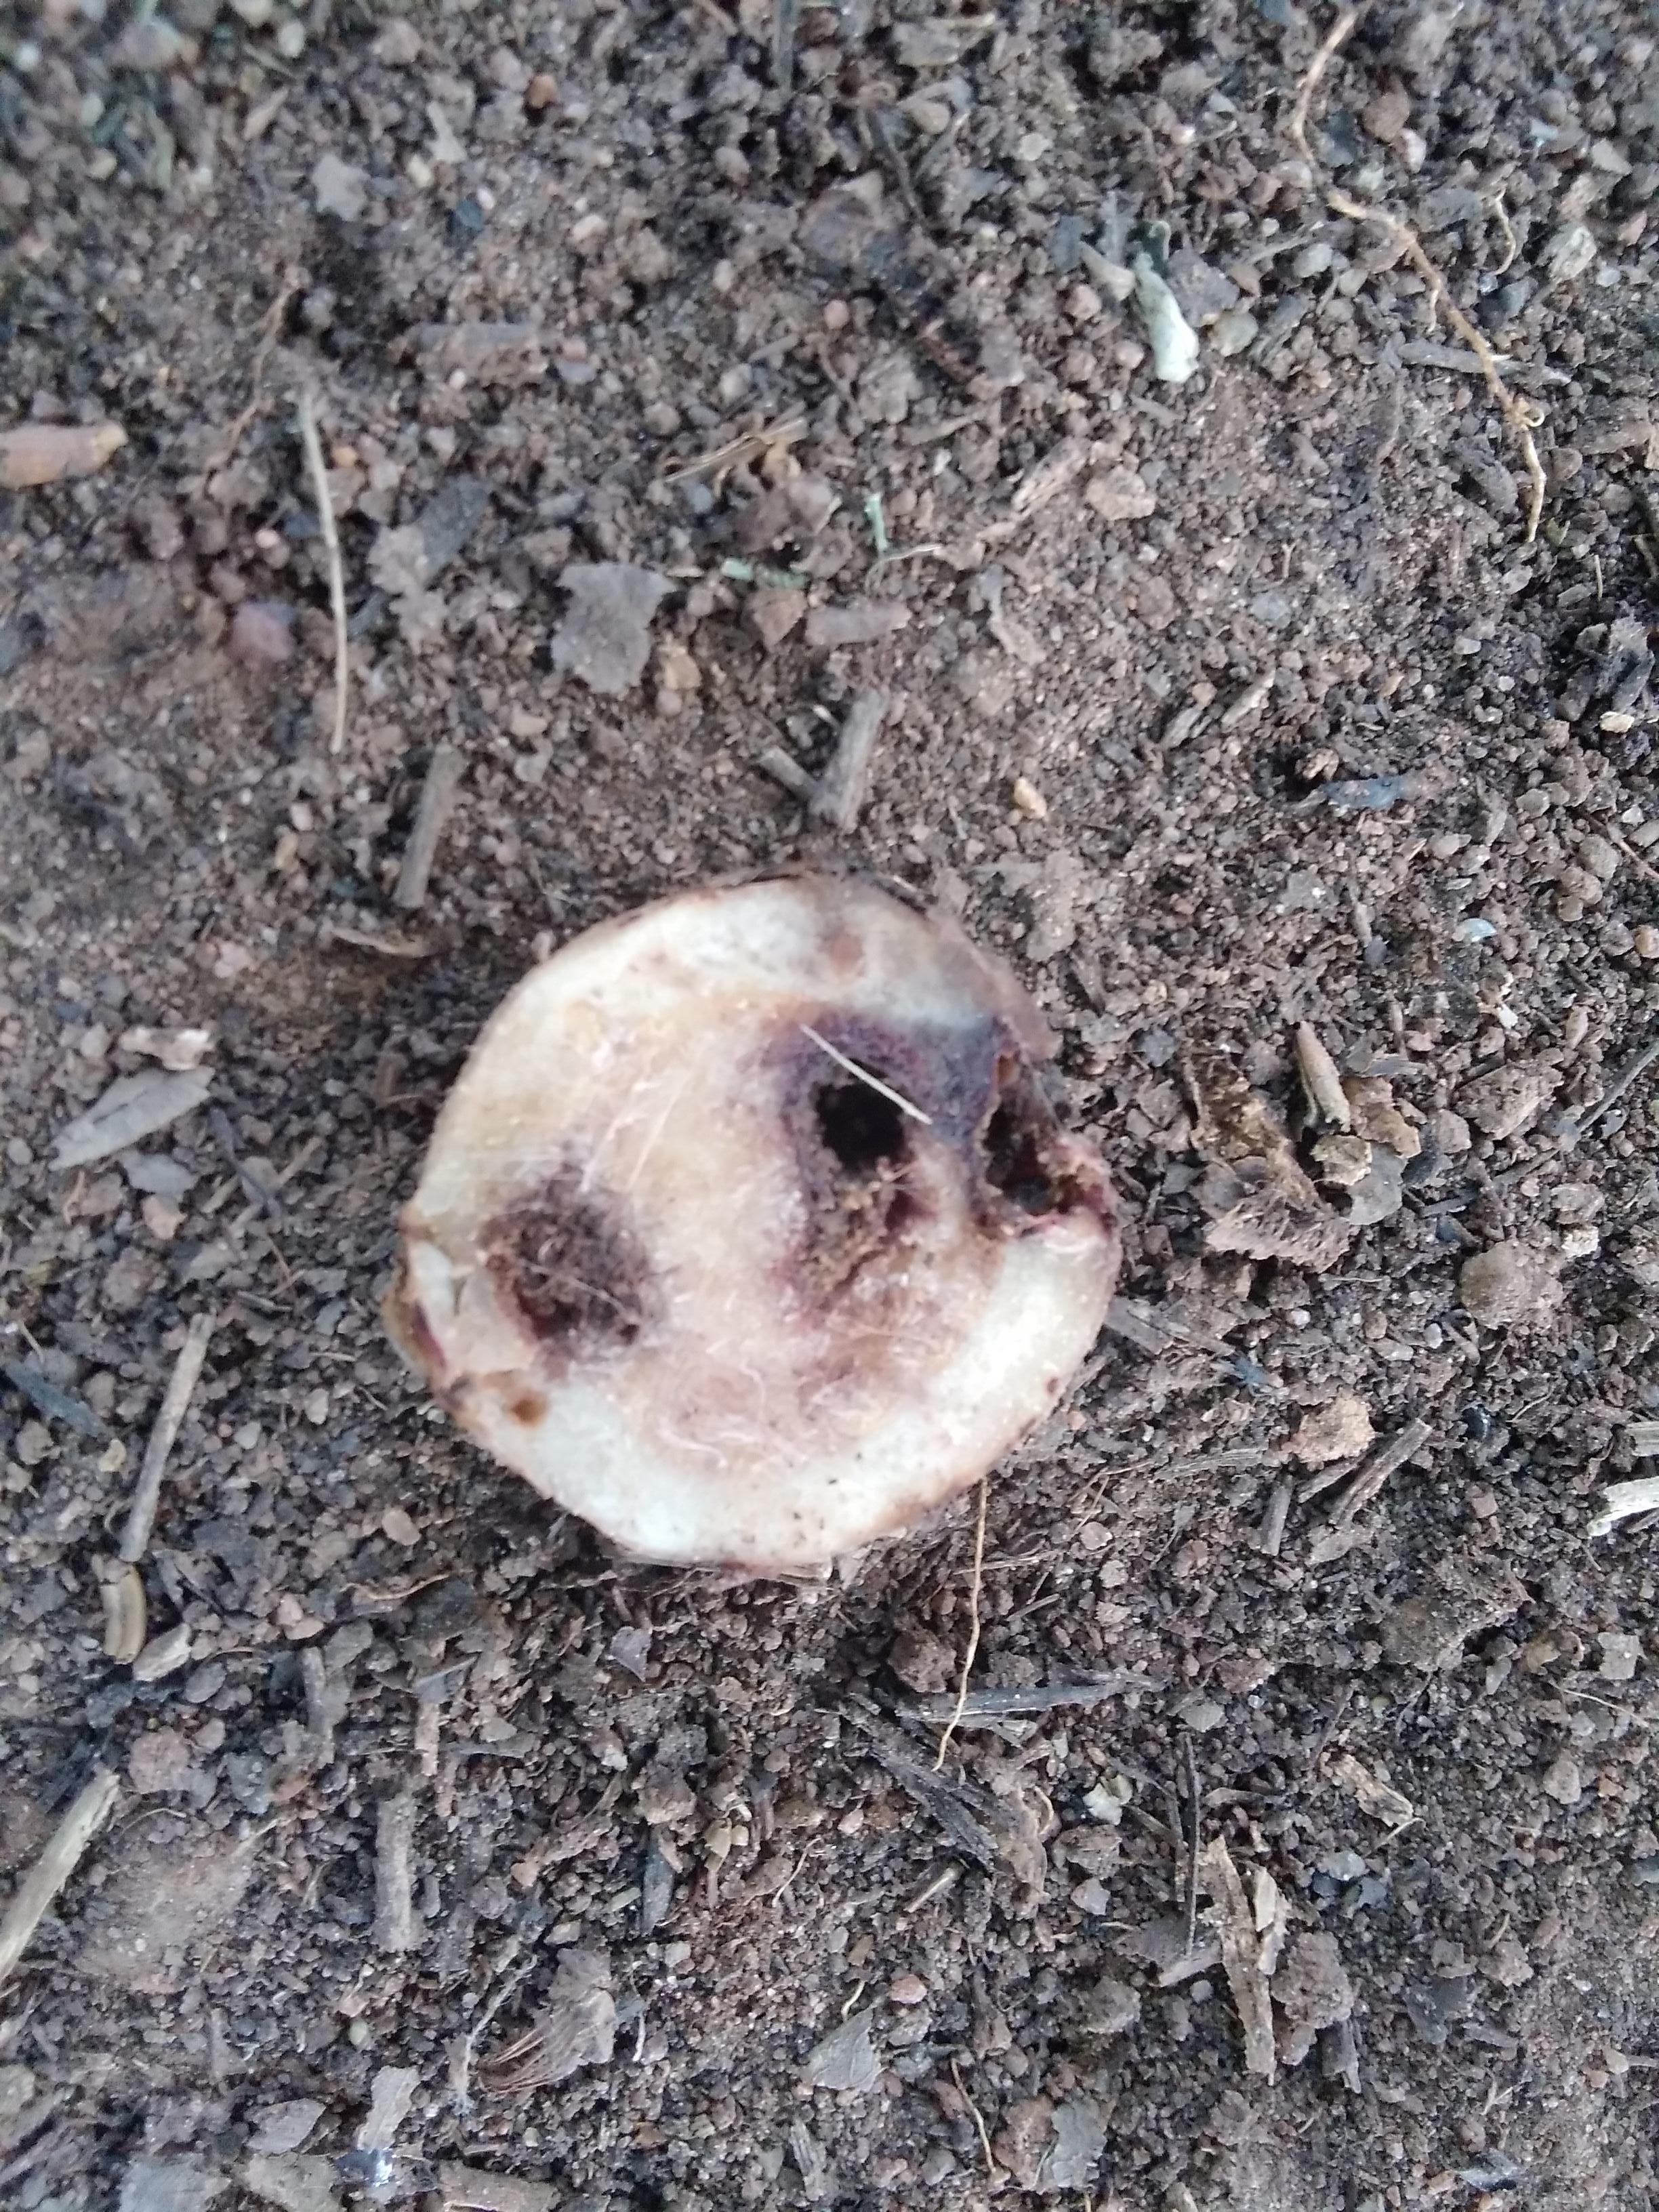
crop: banana
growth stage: vegetative
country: Tanzania
